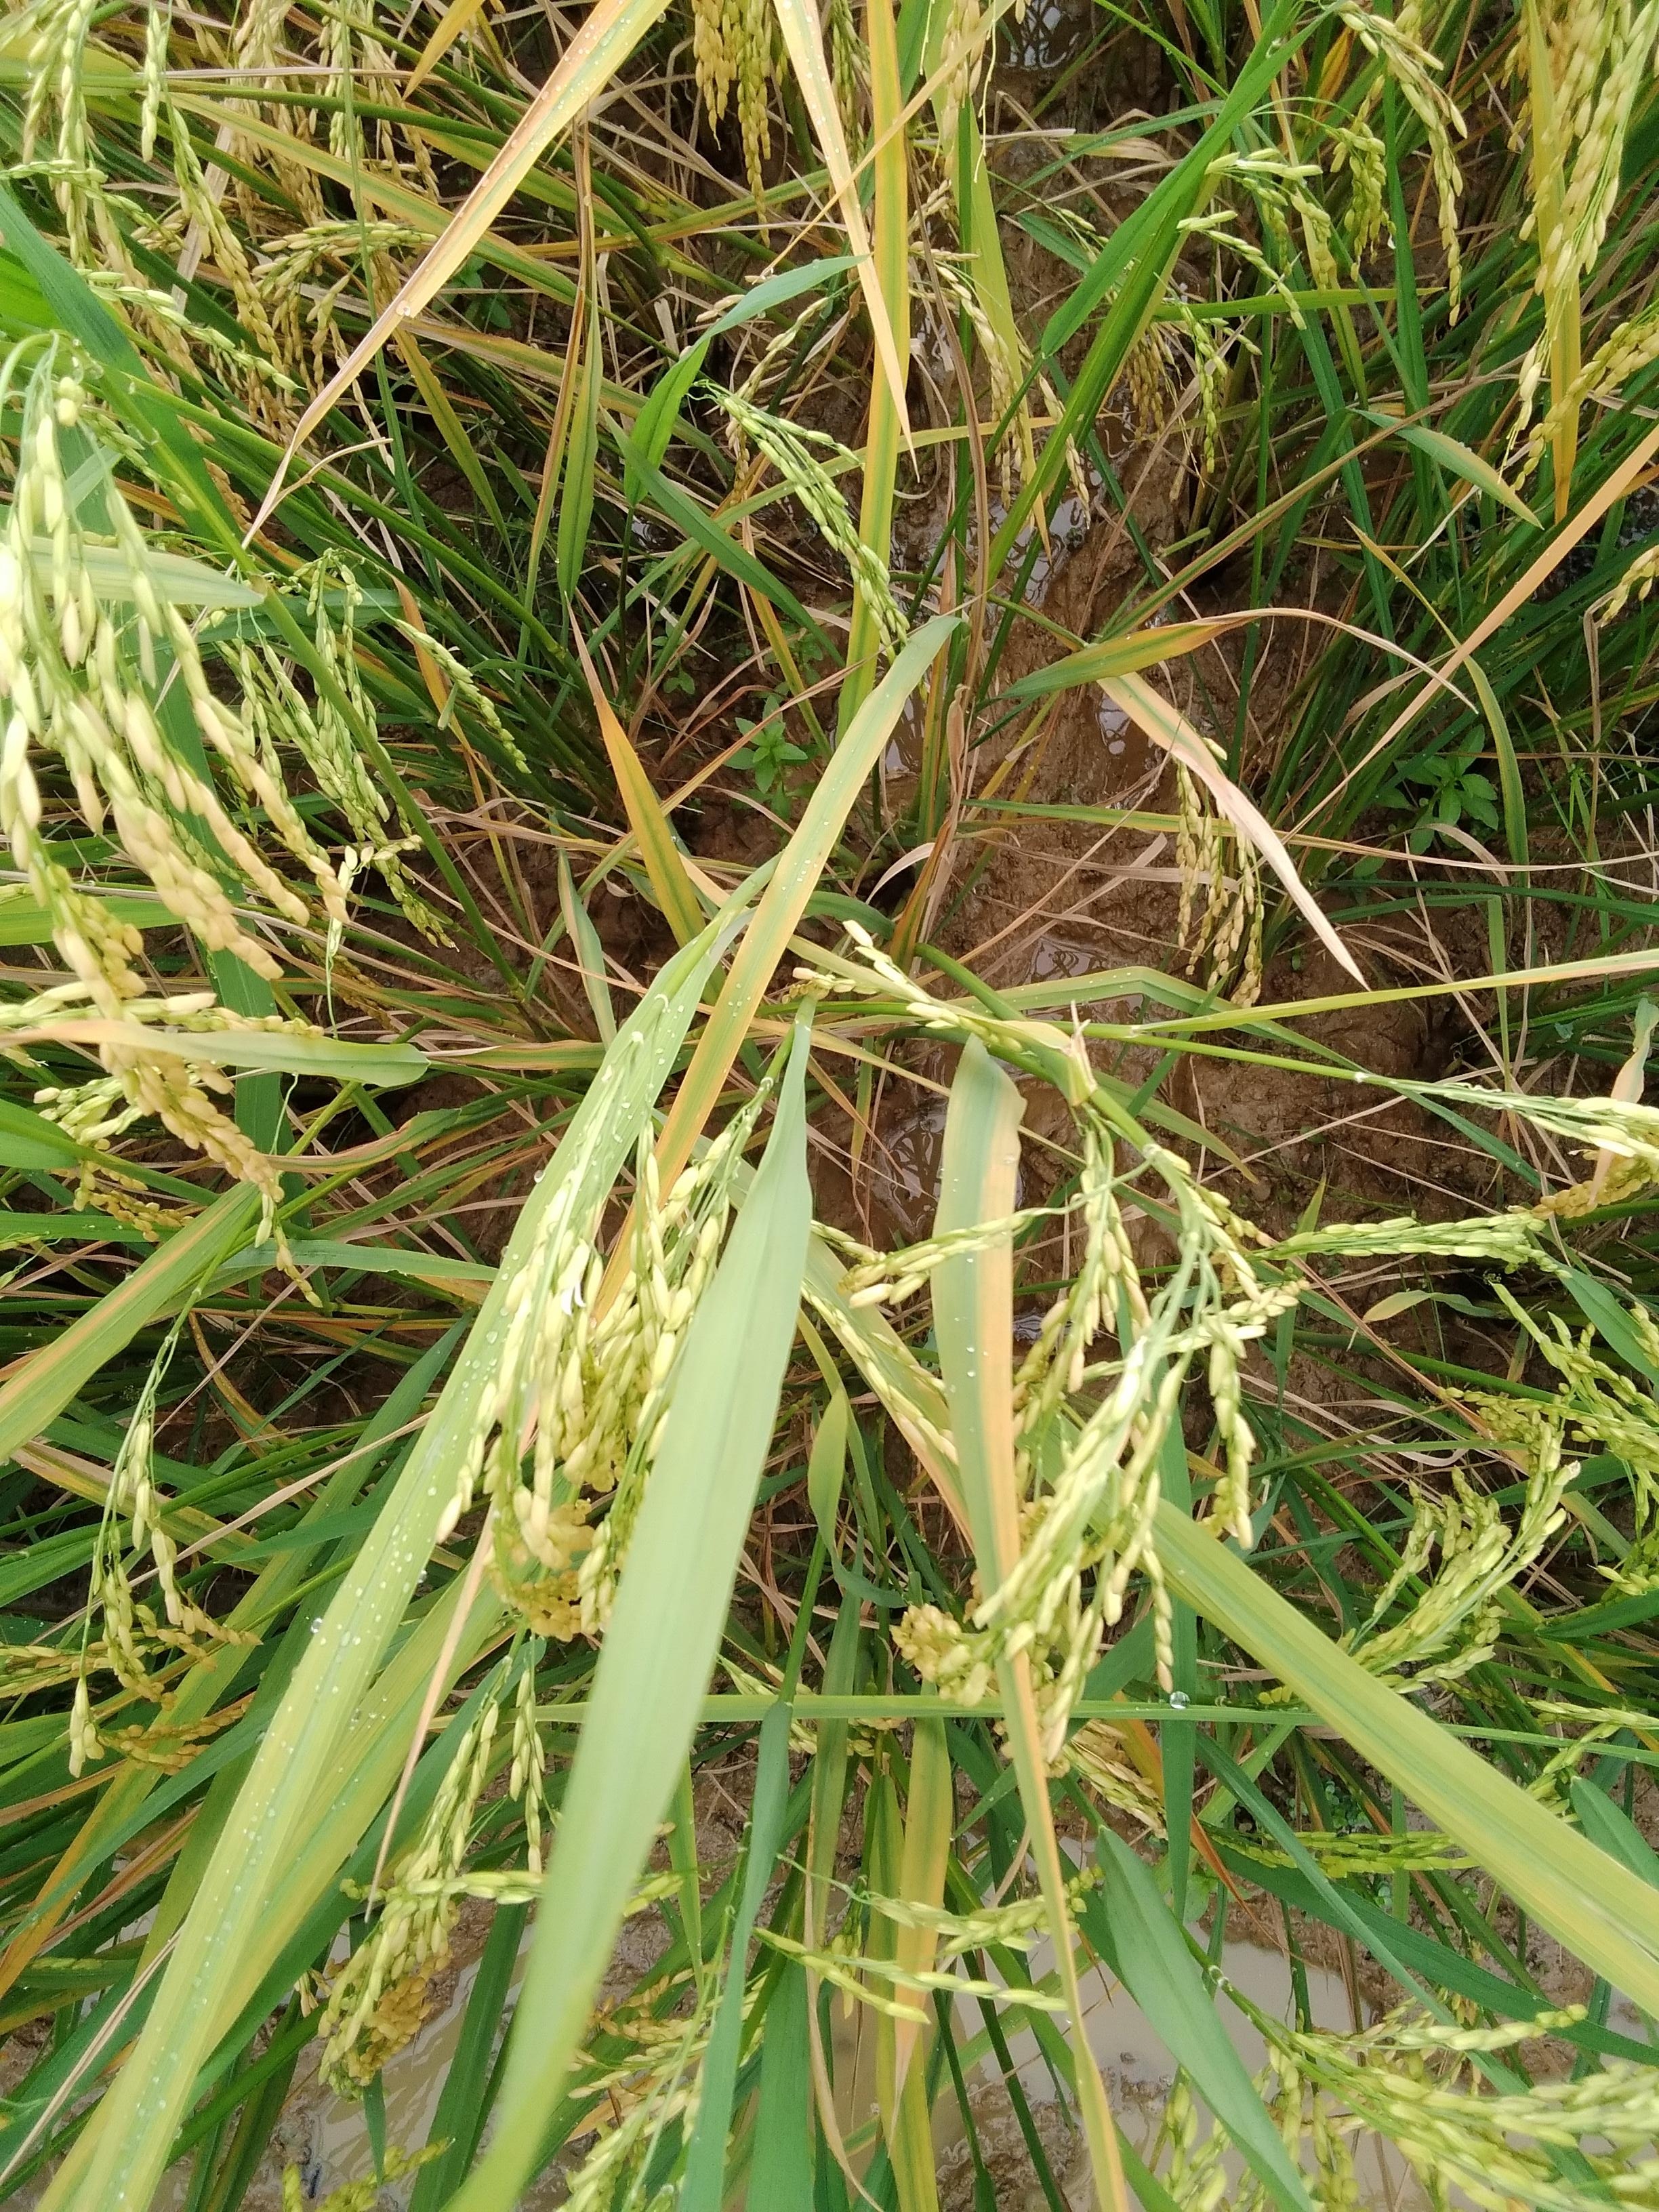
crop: rice
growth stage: ripening
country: Nigeria
